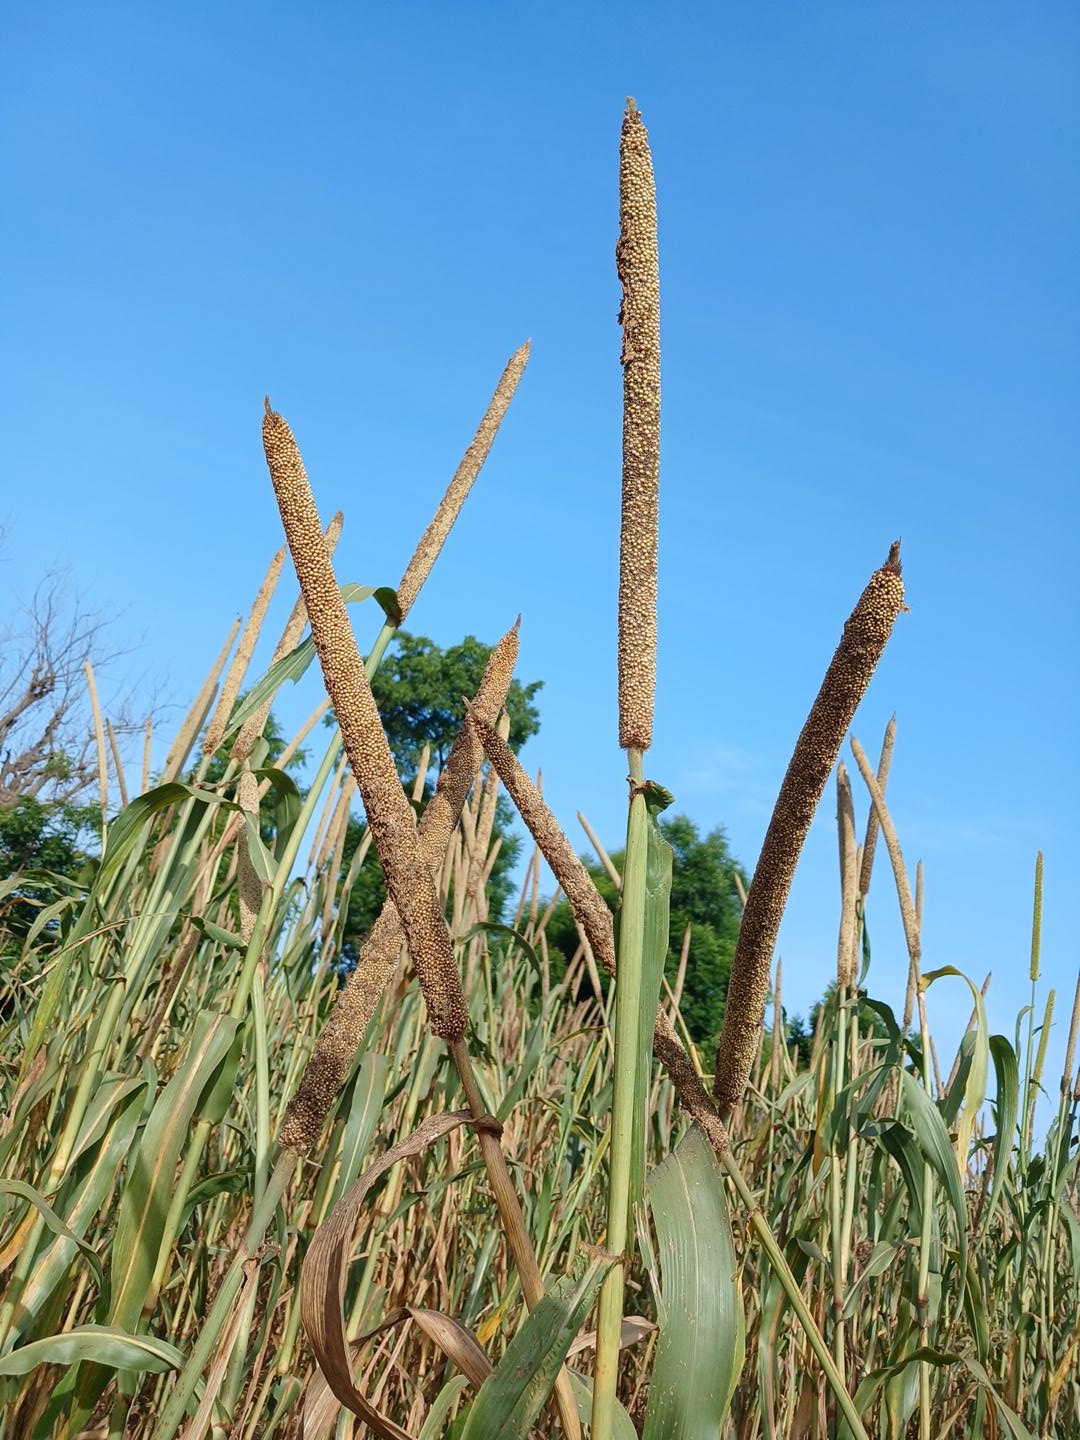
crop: pearl millet
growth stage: maturity
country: Senegal
